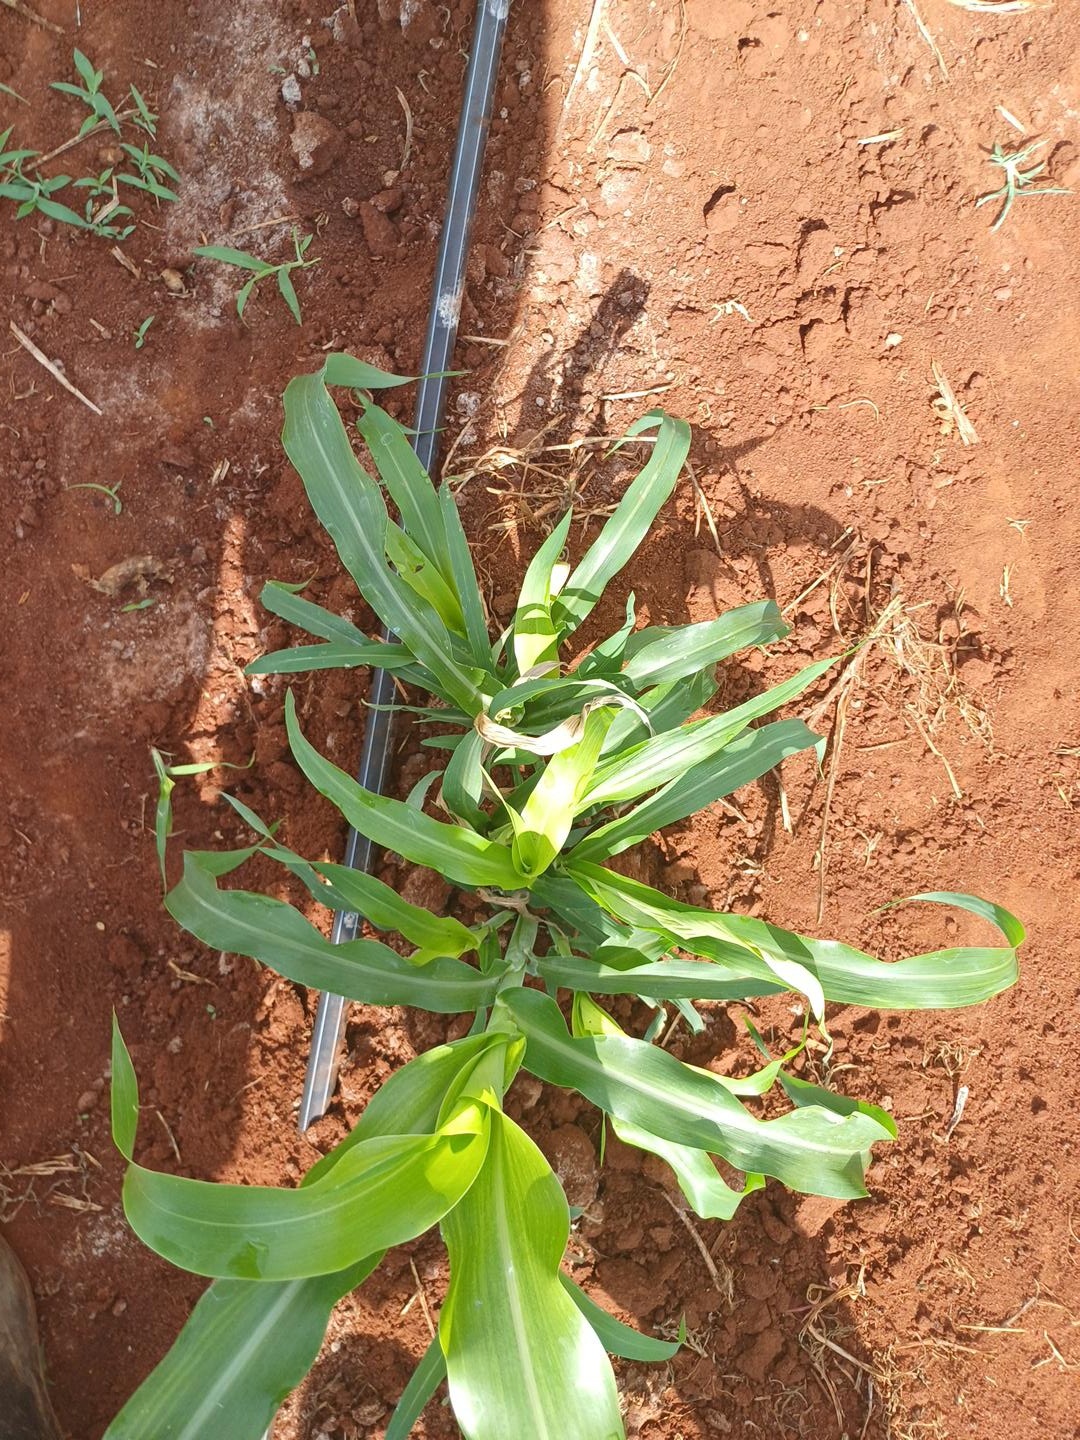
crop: sorghum
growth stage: elongation stem
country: Kenya
